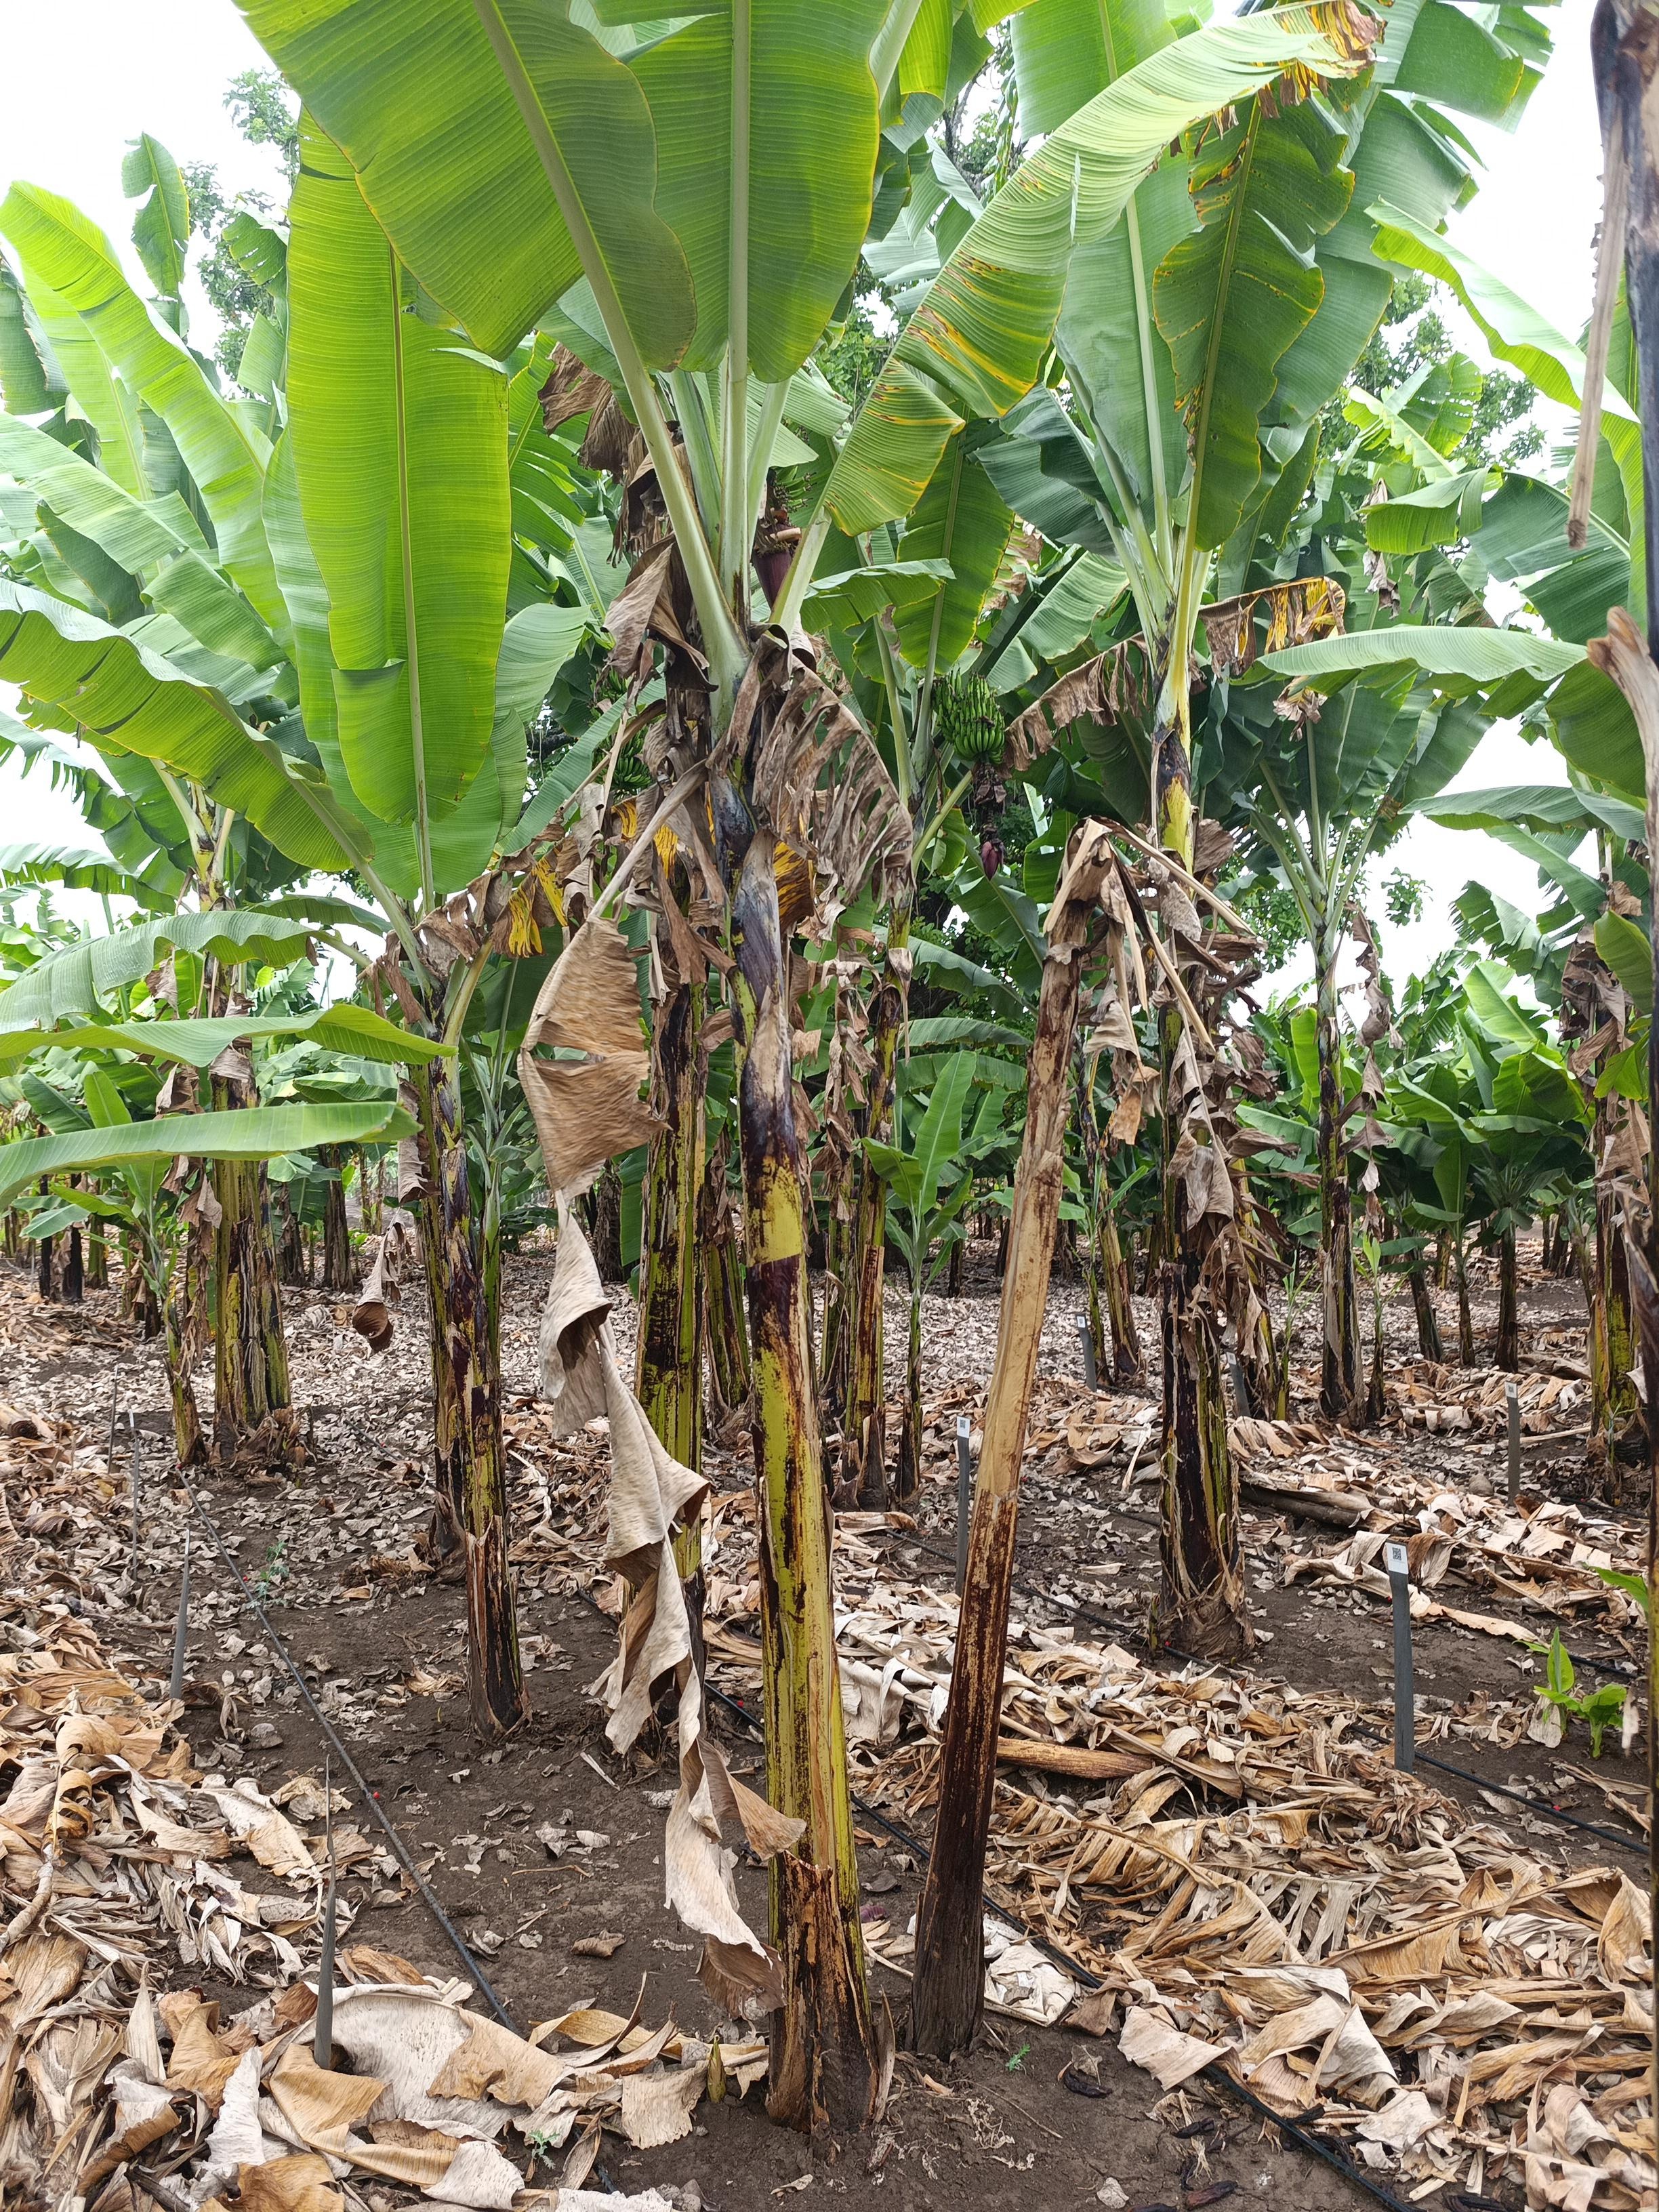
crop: banana
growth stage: vegetative
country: Tanzania
